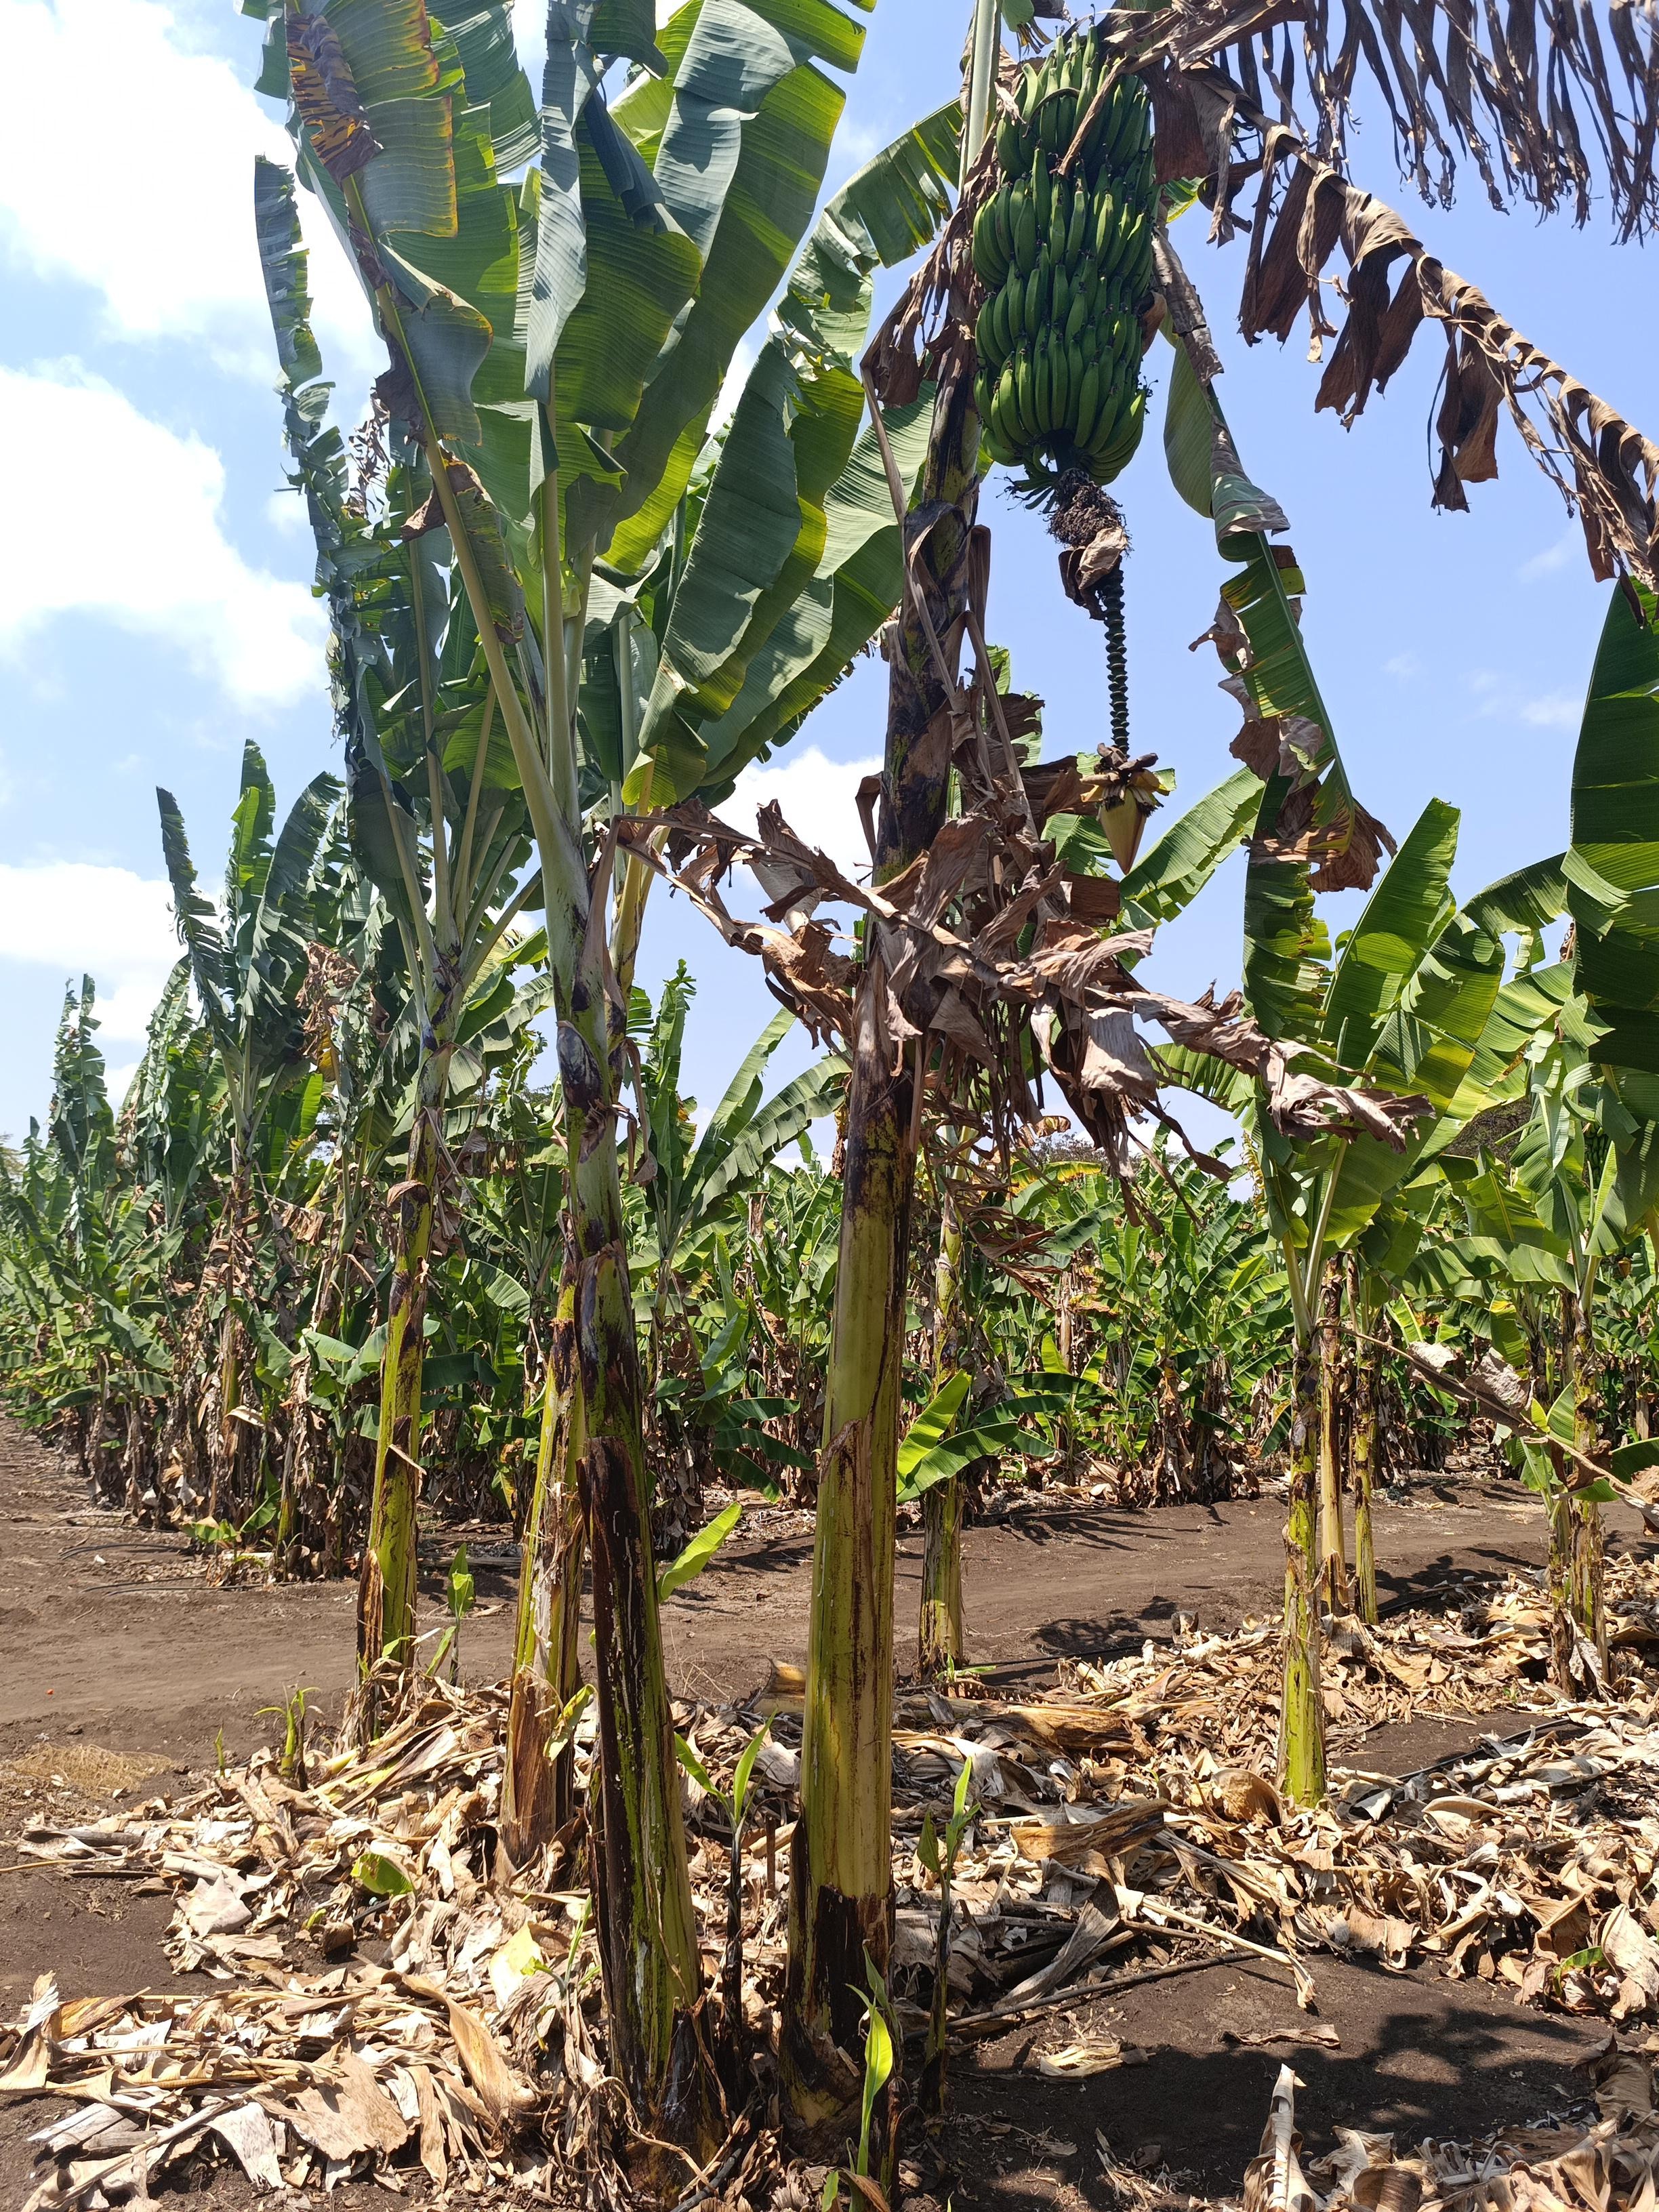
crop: banana
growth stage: development fruit
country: Tanzania
